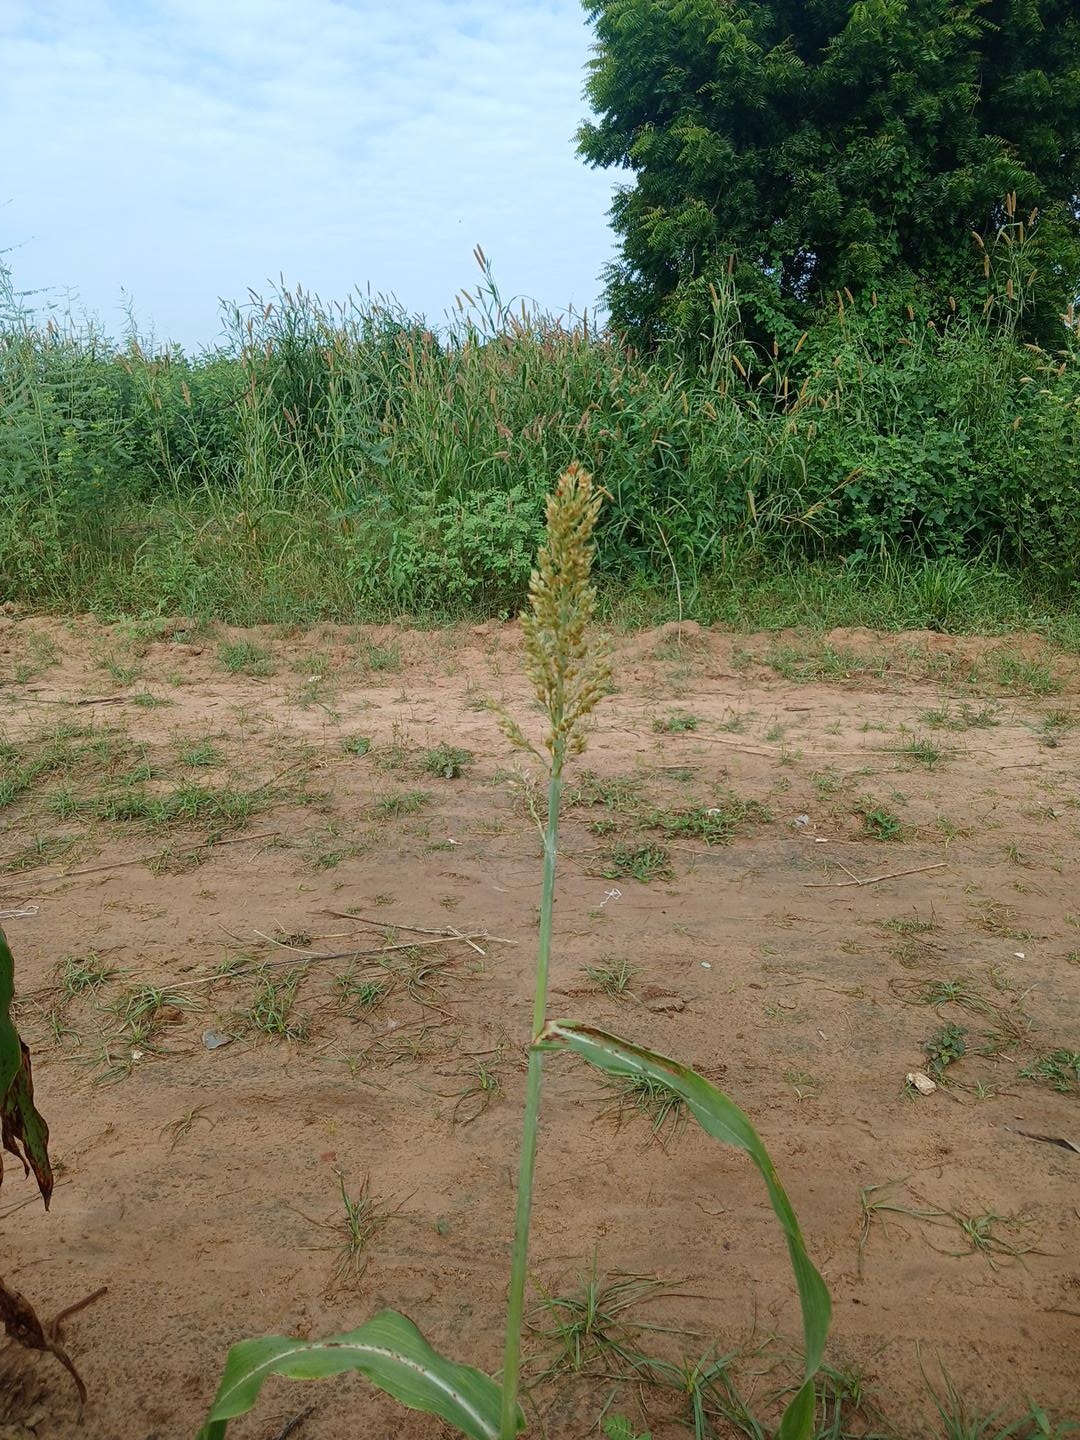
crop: sorghum
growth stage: flowering
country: Senegal
